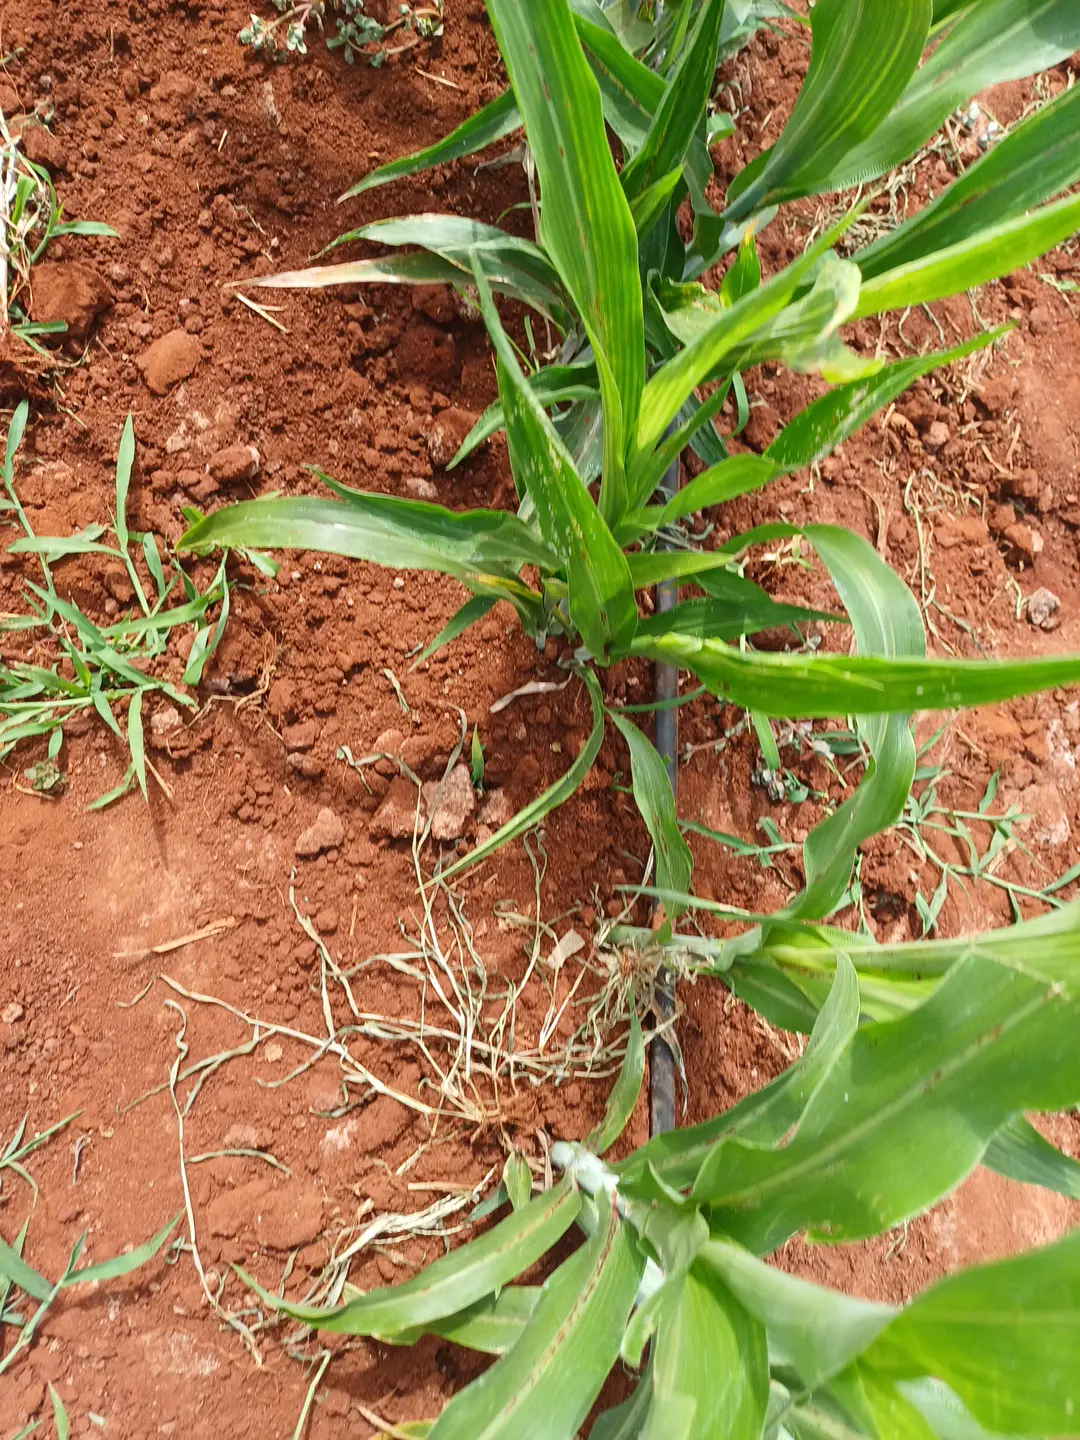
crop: sorghum
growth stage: heading tuber
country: Kenya
